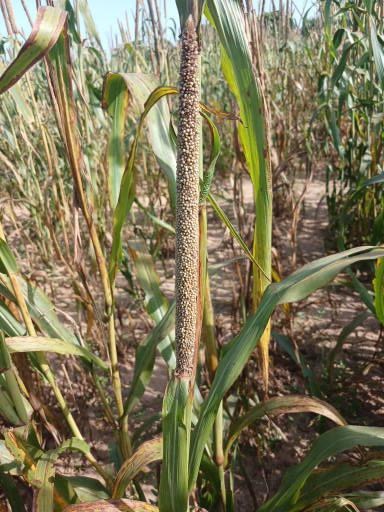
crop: pearl millet
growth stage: maturity
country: Senegal
